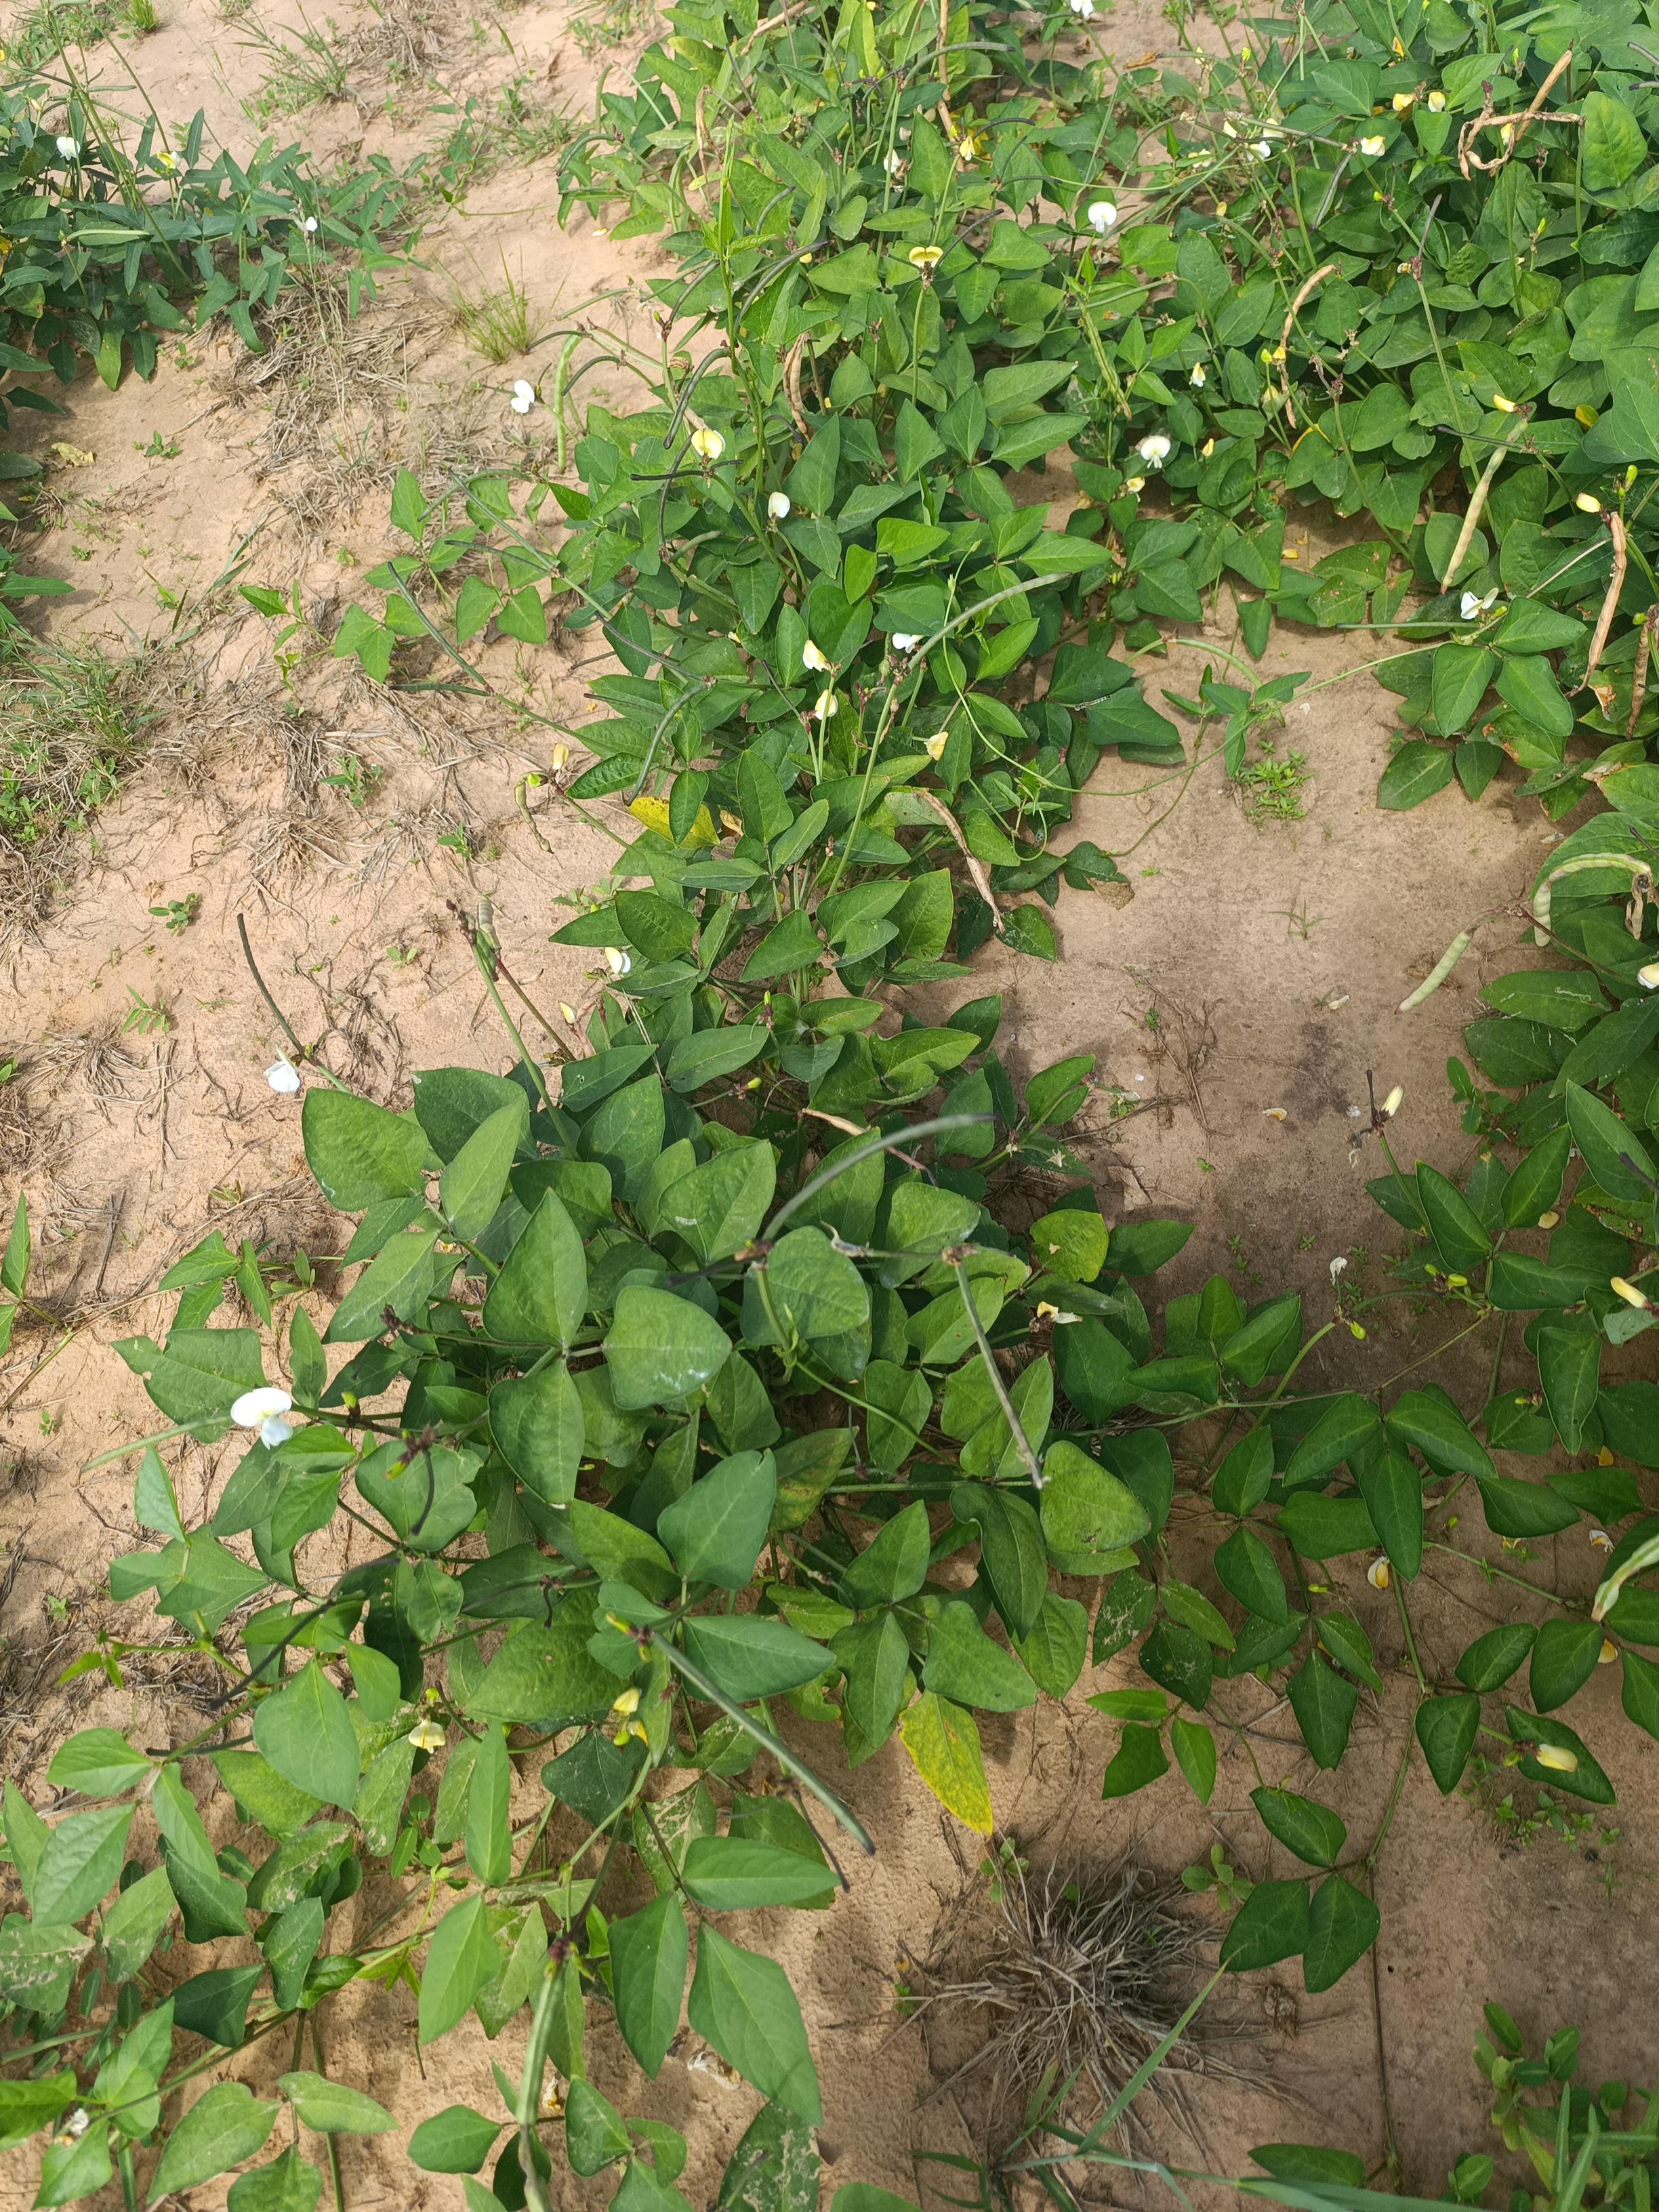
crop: cowpea
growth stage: development pod
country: Nigeria
